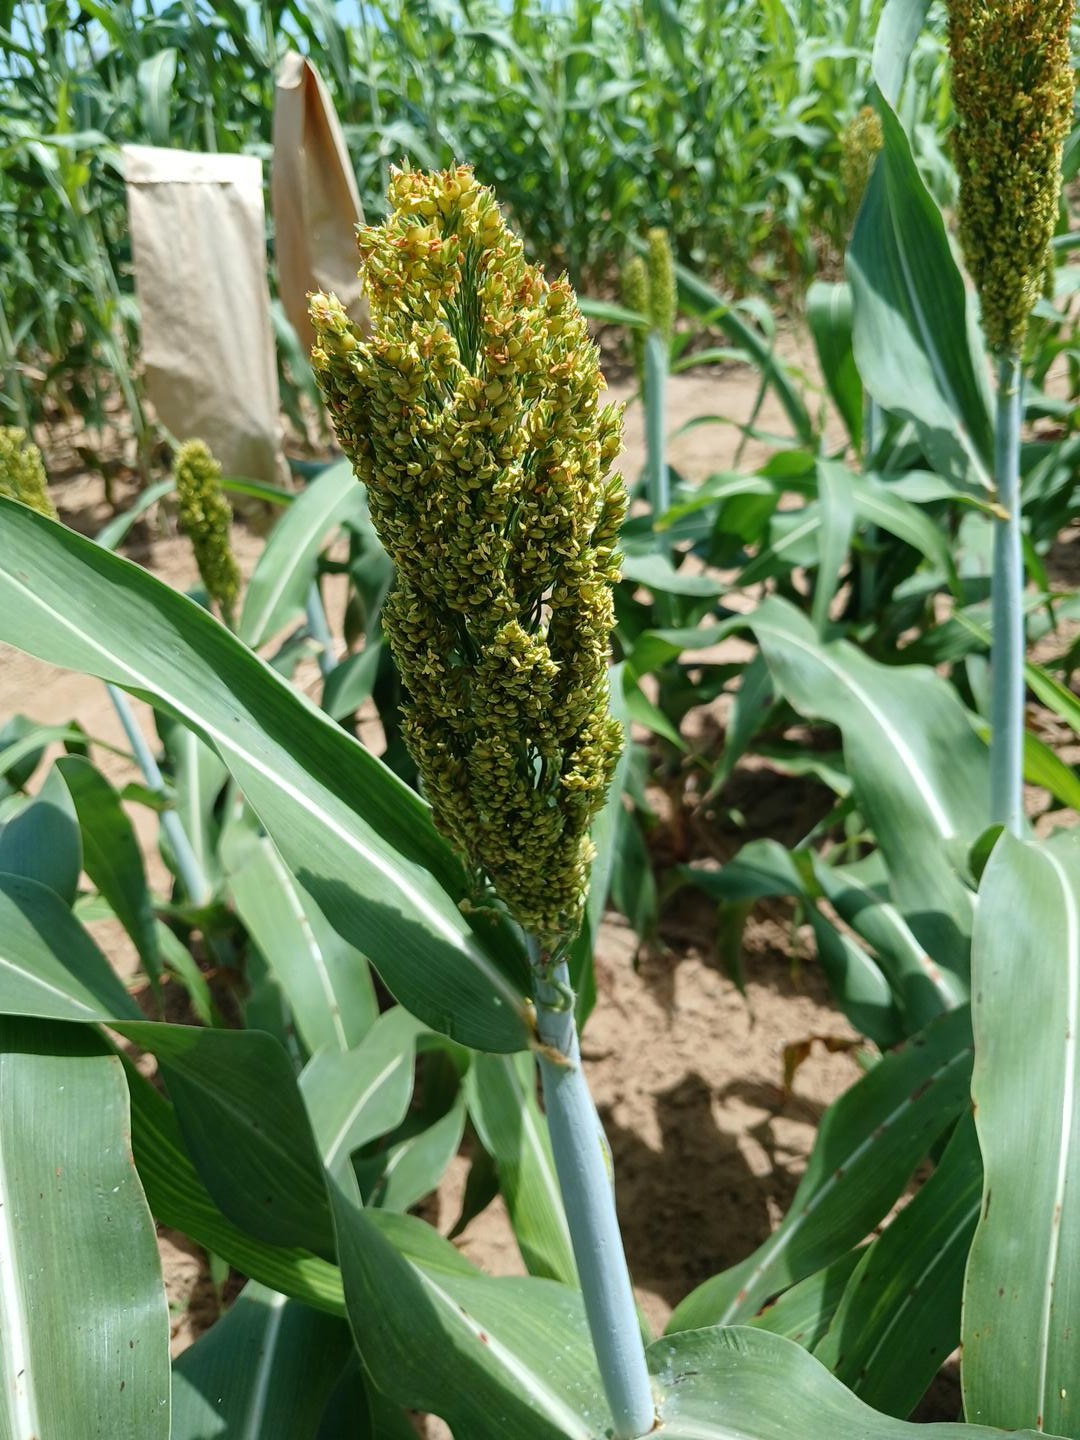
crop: sorghum
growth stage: flowering
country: Senegal
